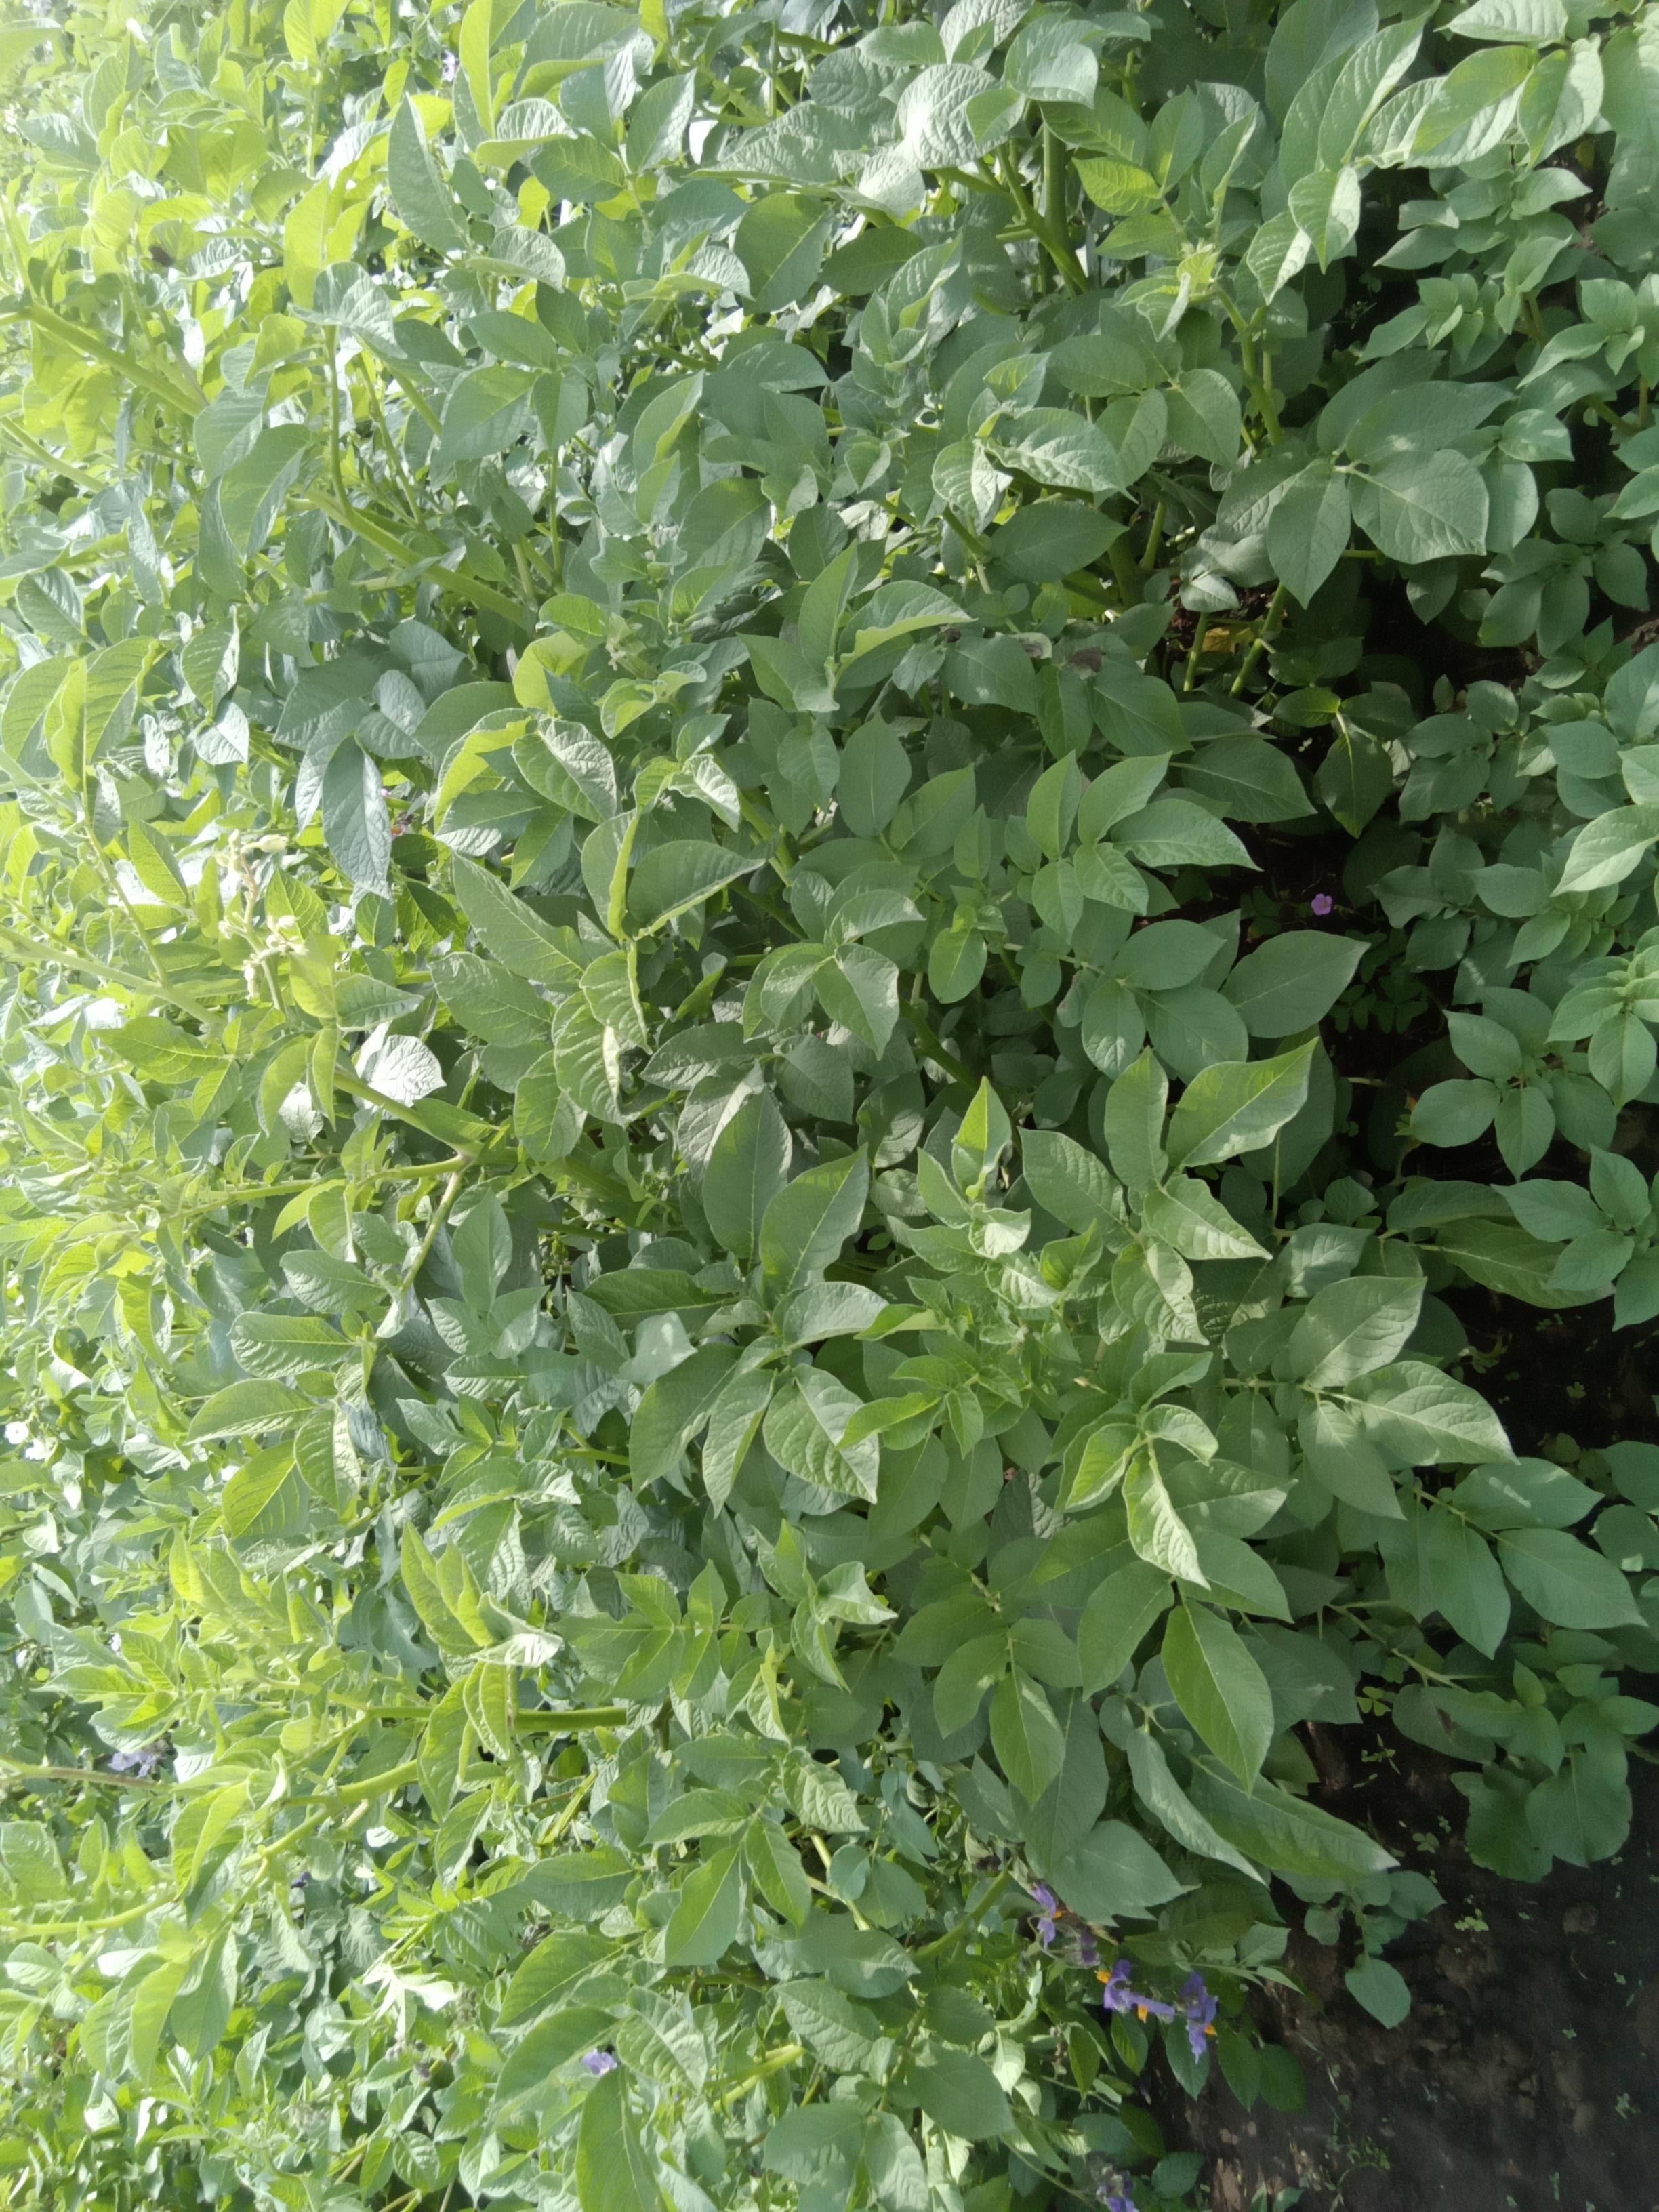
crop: potato
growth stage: vegetative
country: Kenya
